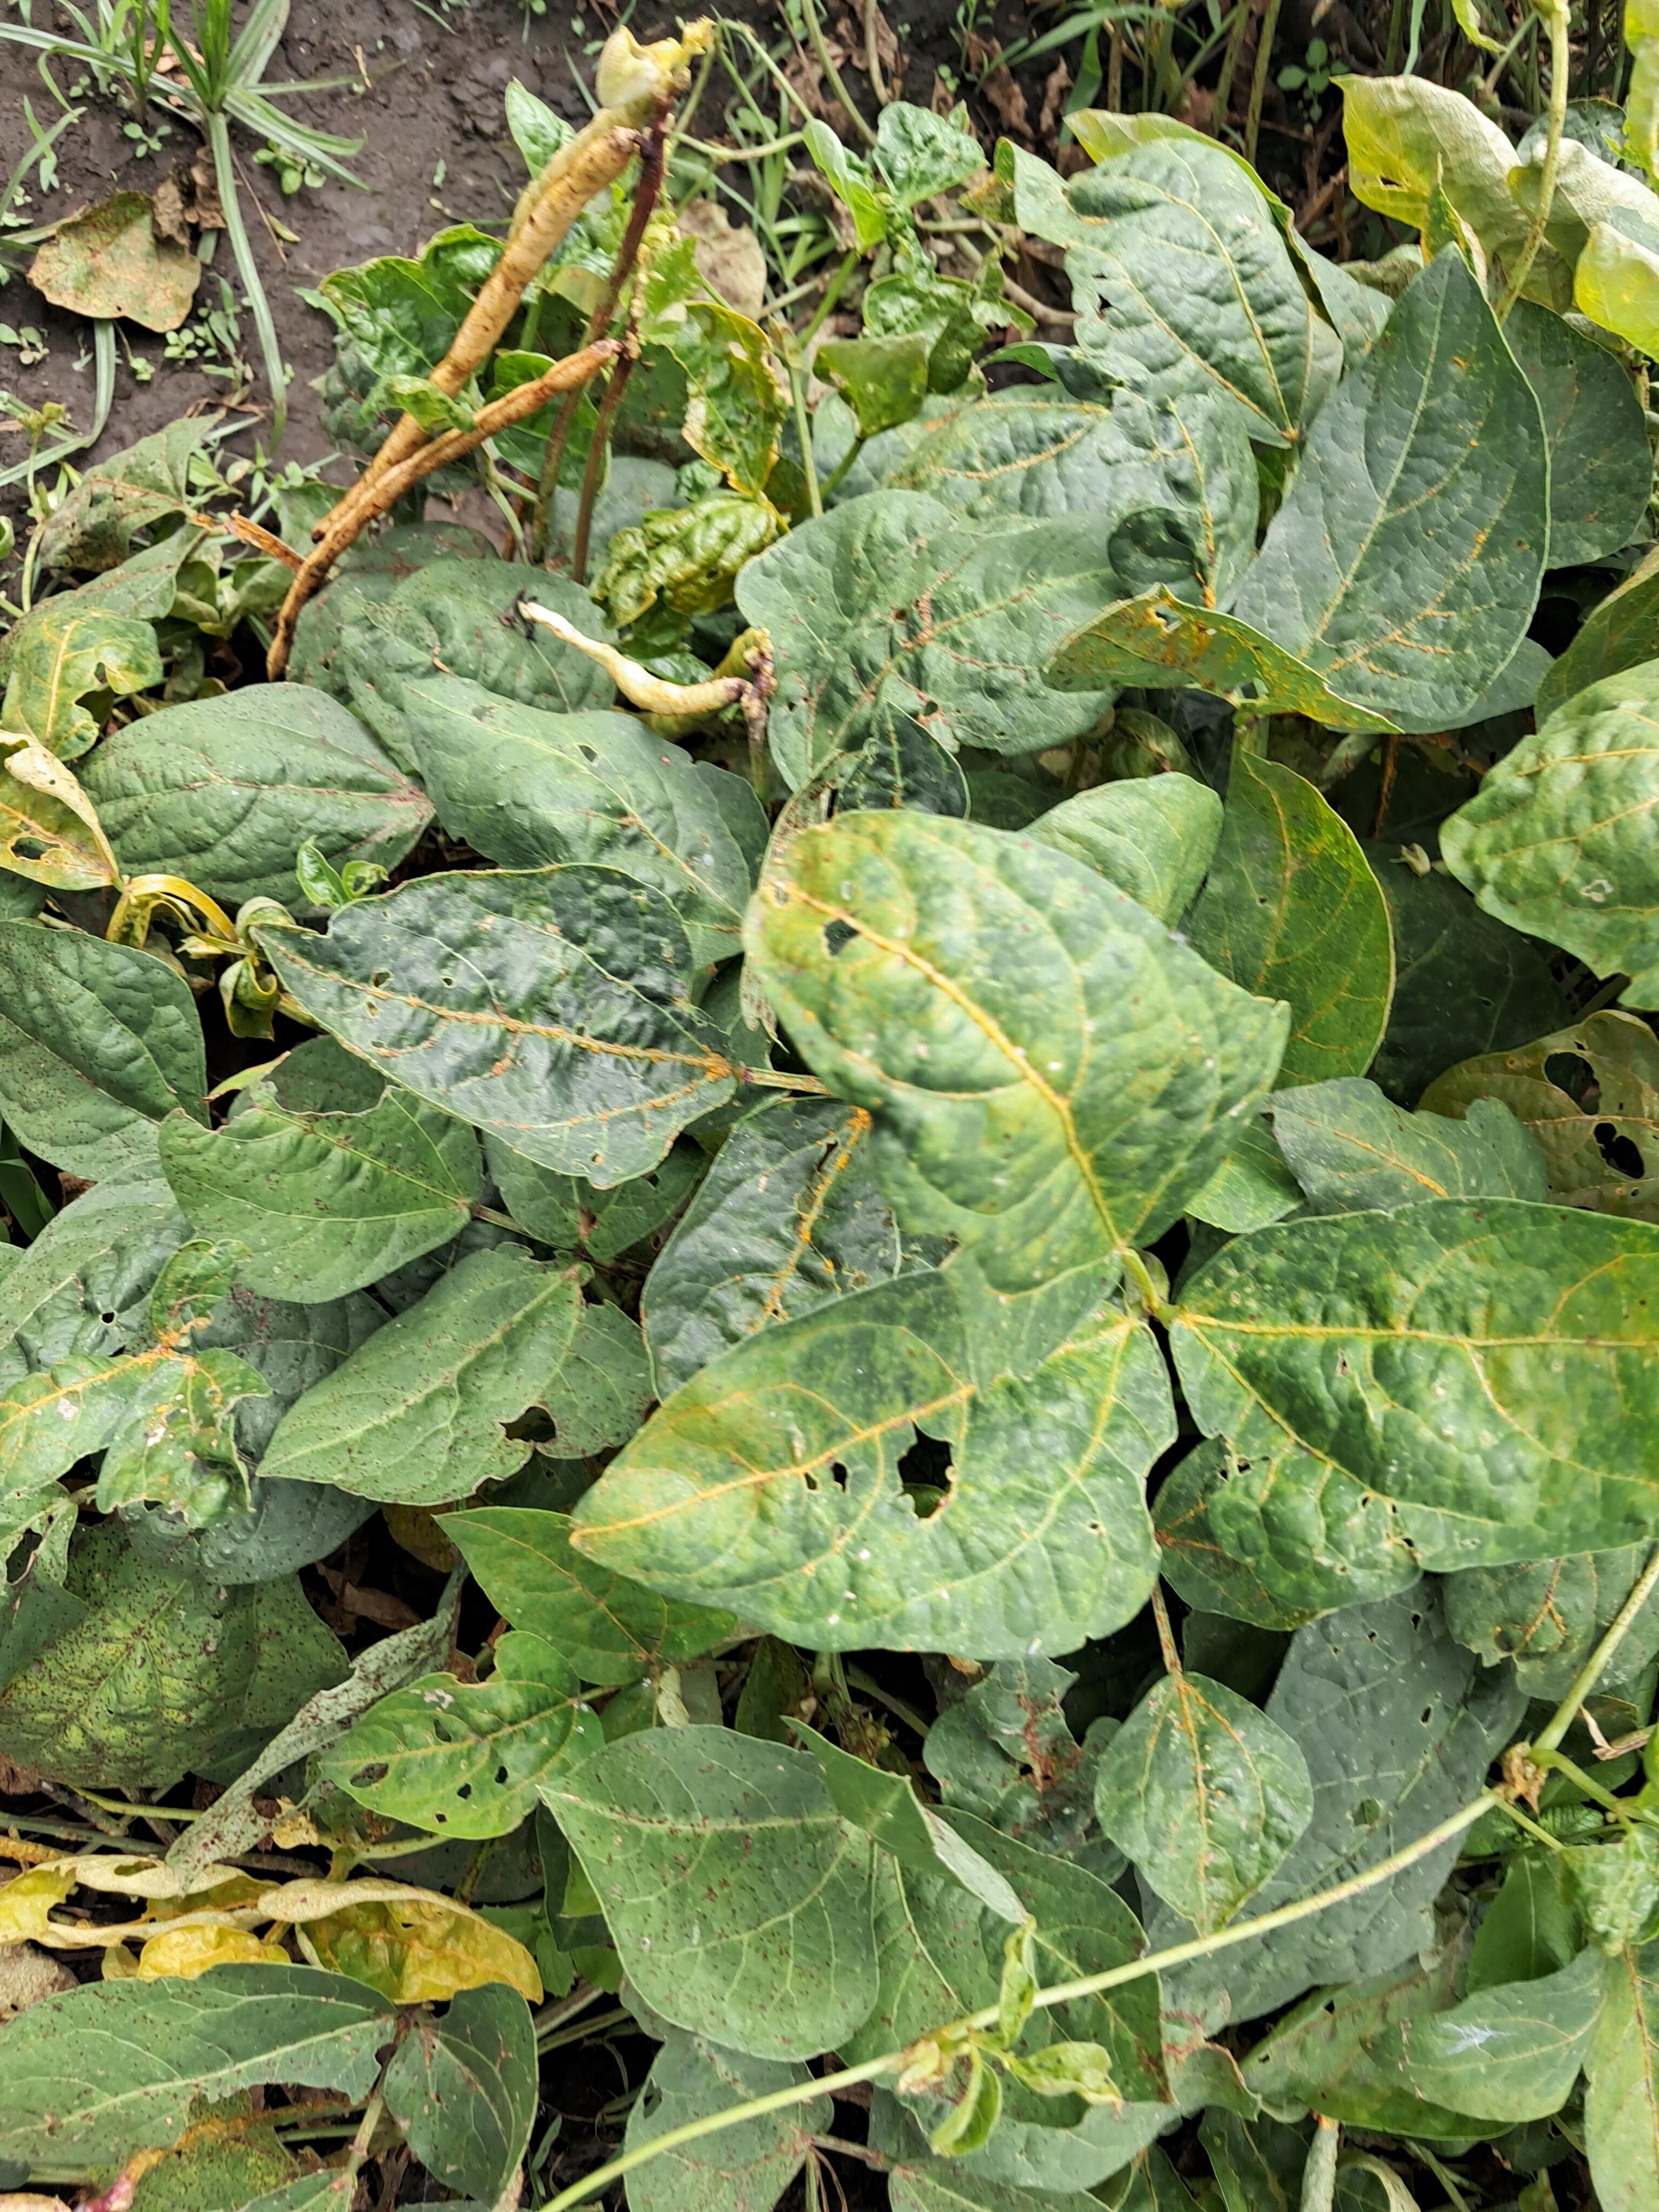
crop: cowpea
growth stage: development pod
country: Tanzania
